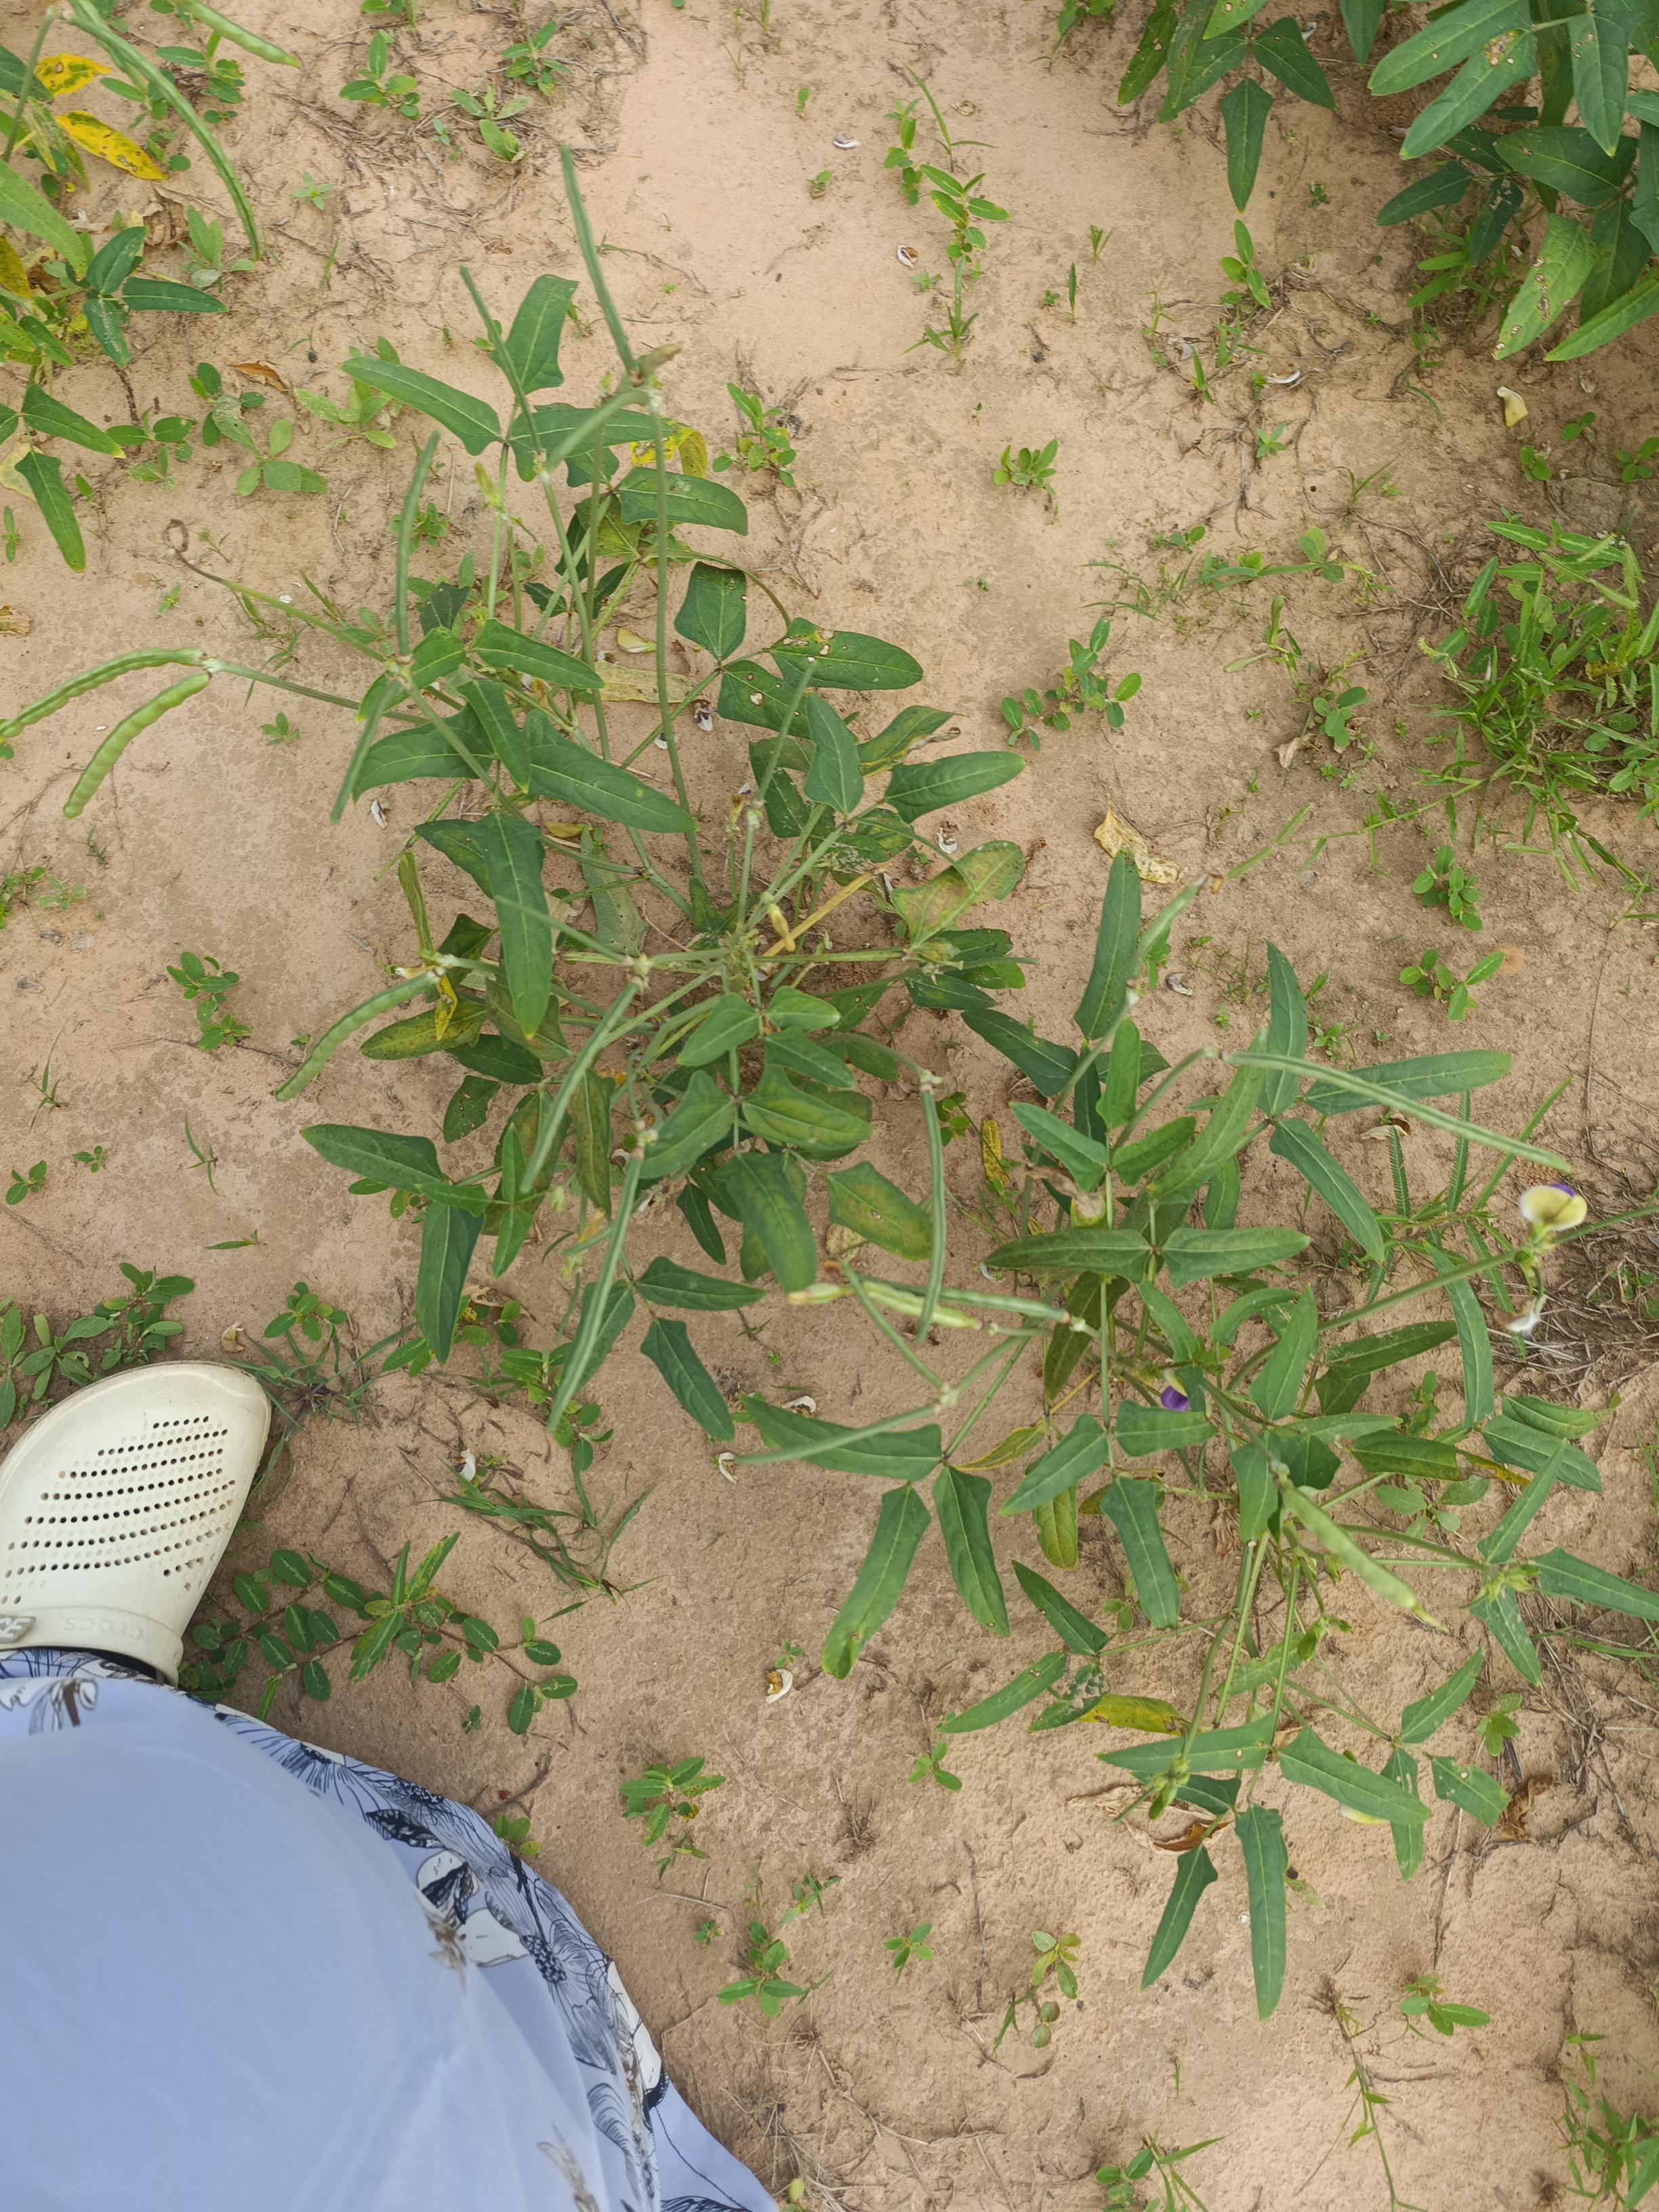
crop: cowpea
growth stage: maturity
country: Nigeria
